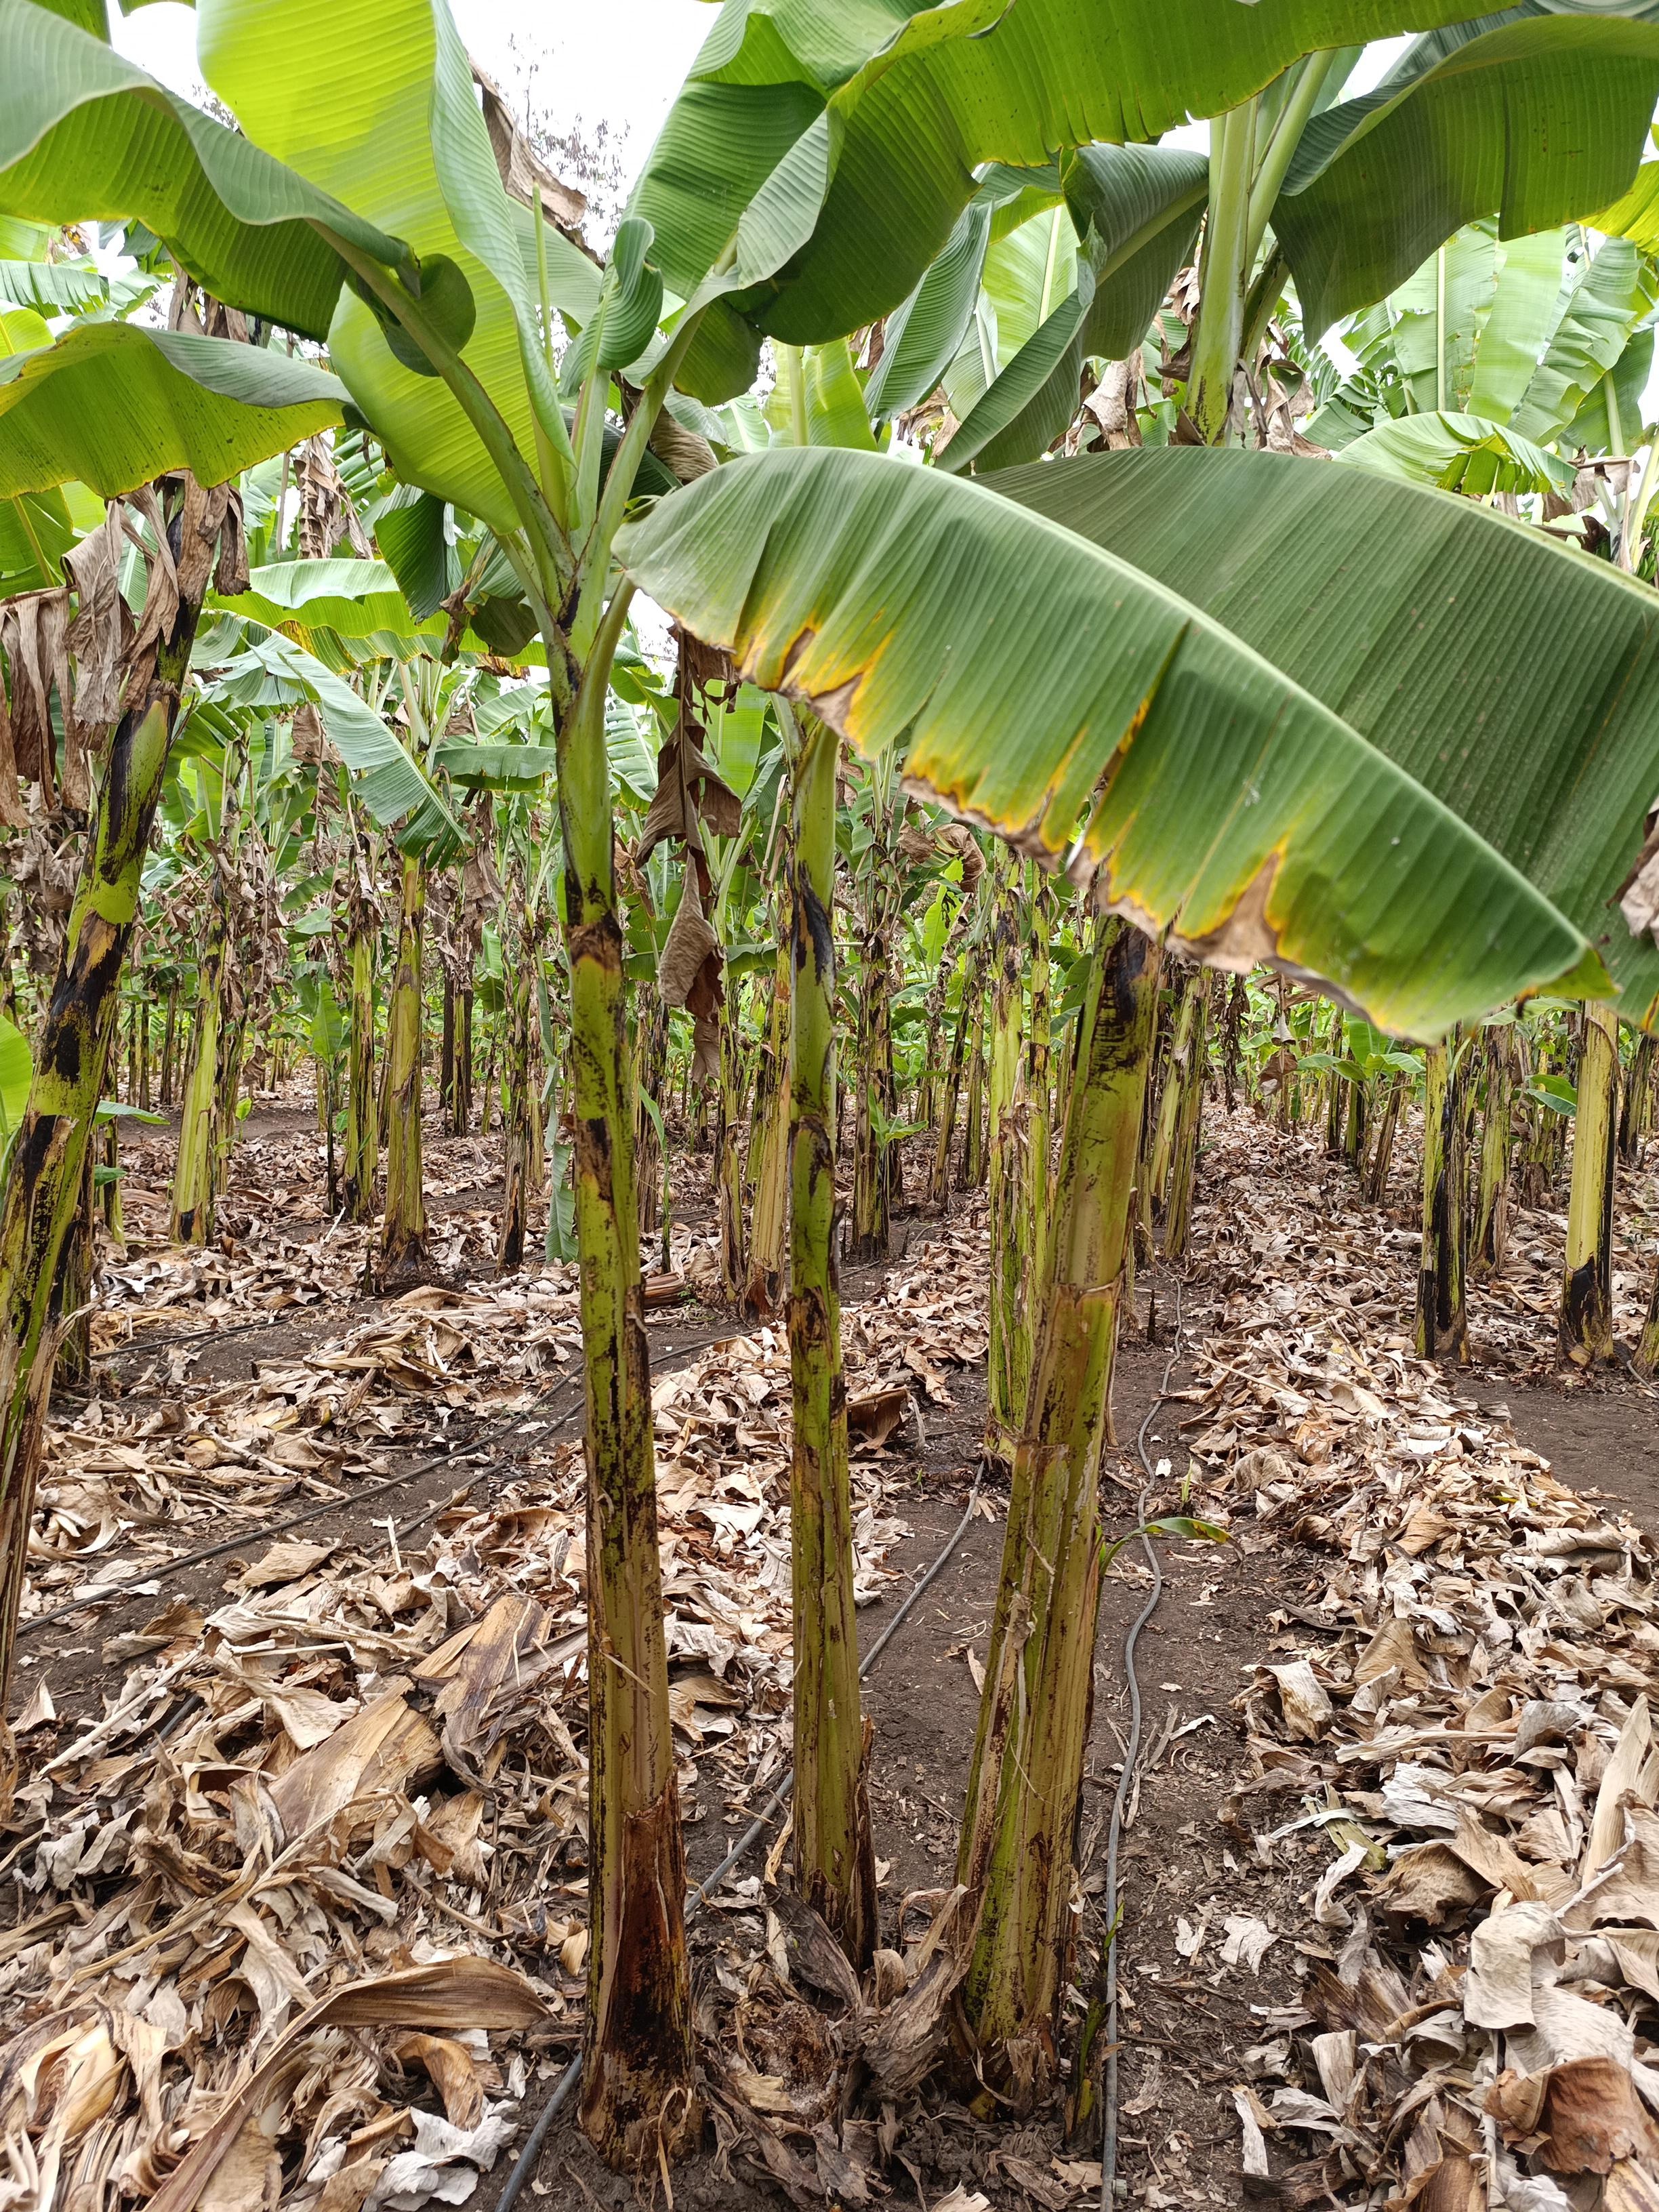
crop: banana
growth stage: vegetative
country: Tanzania
